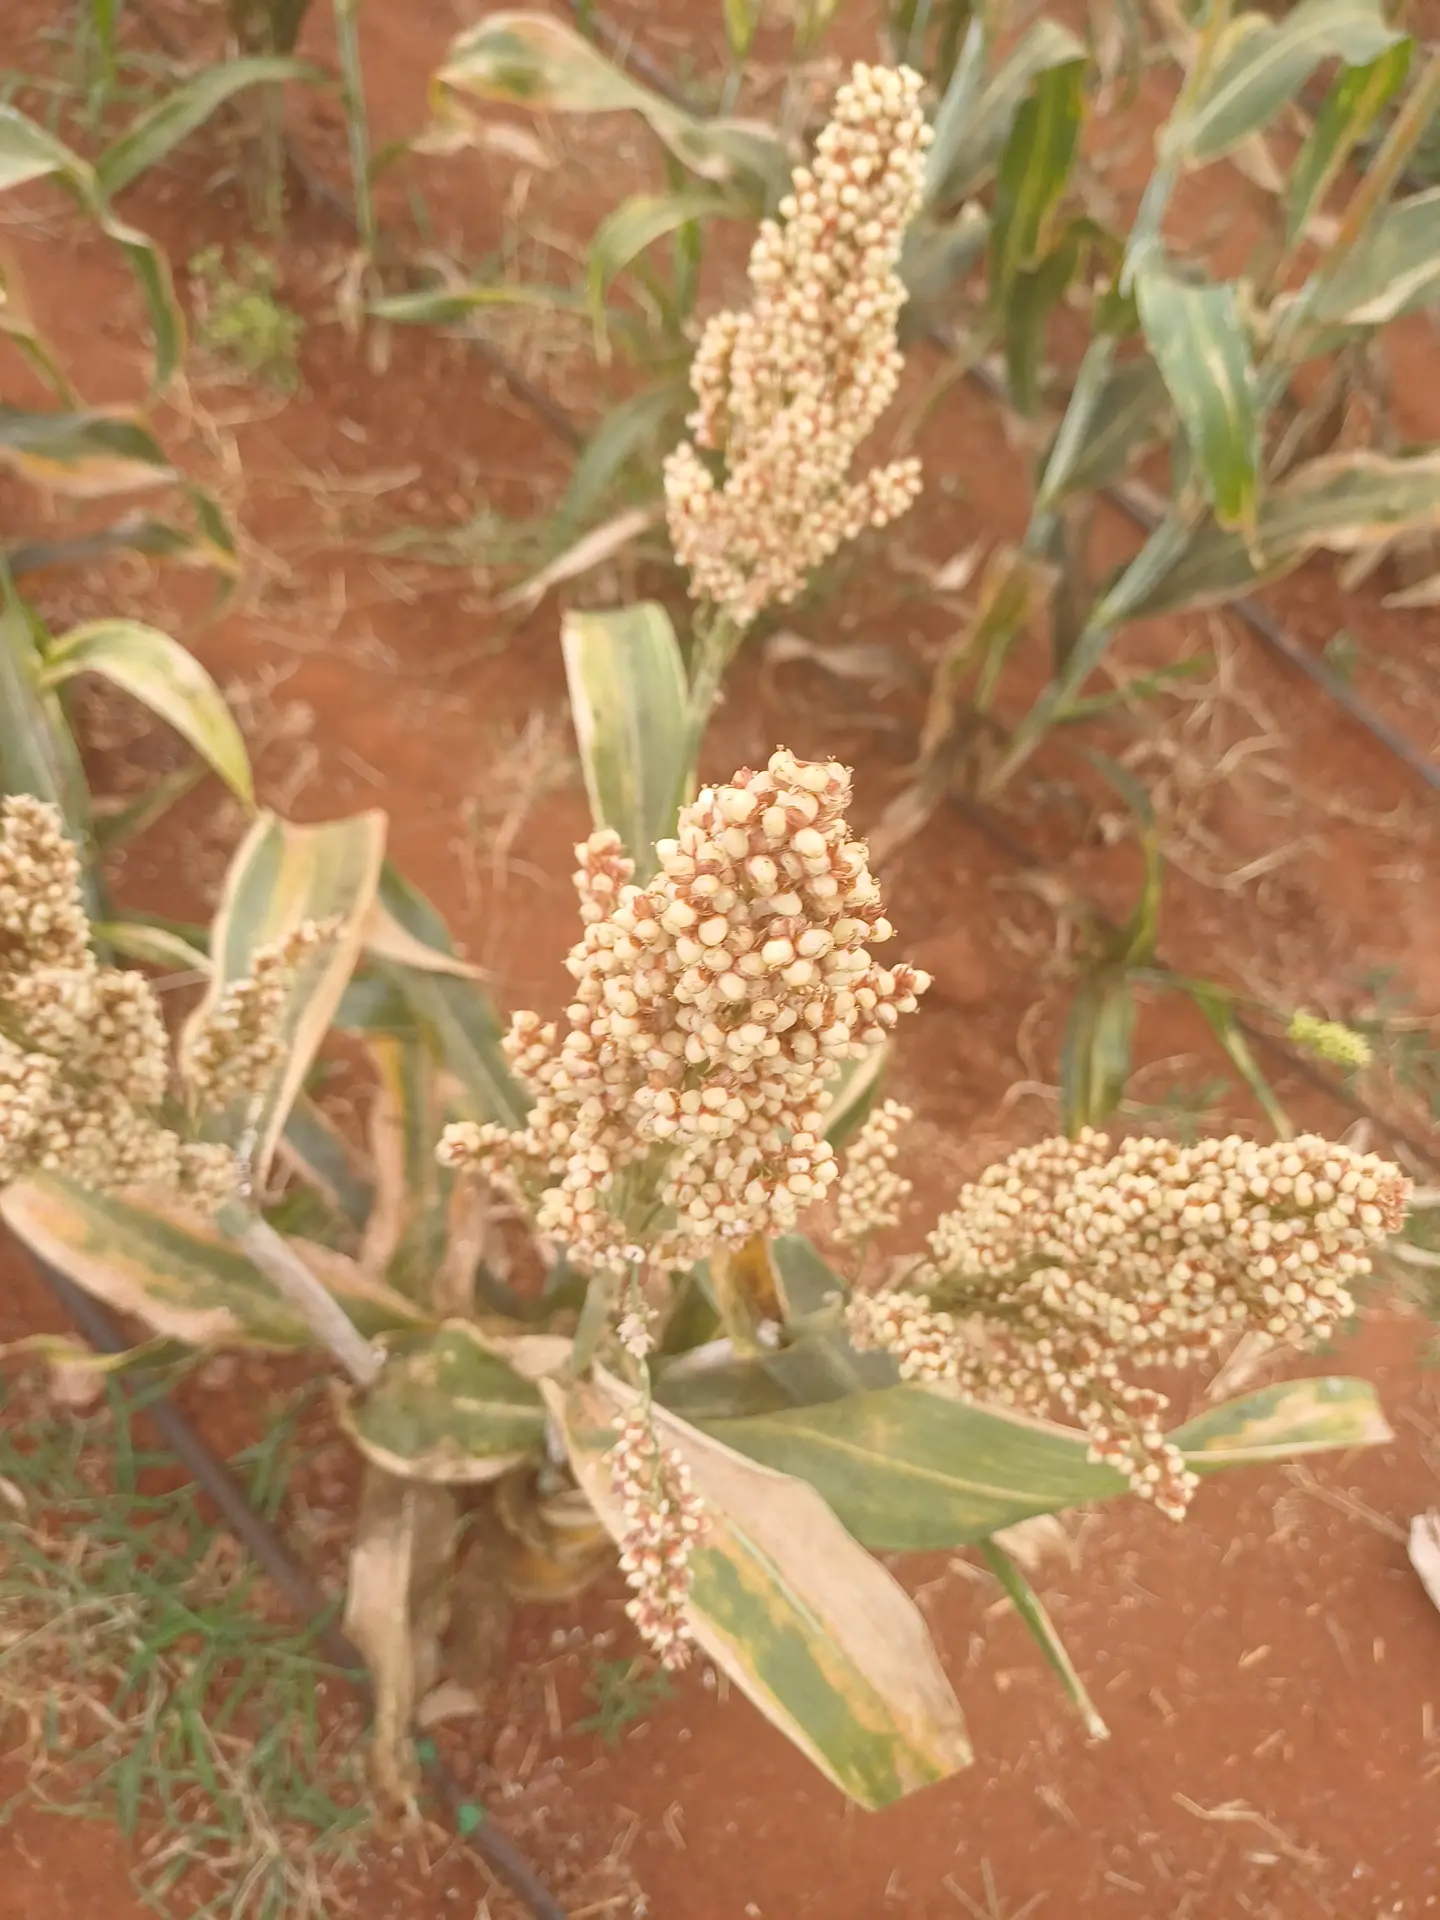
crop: sorghum
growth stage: maturity
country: Kenya
